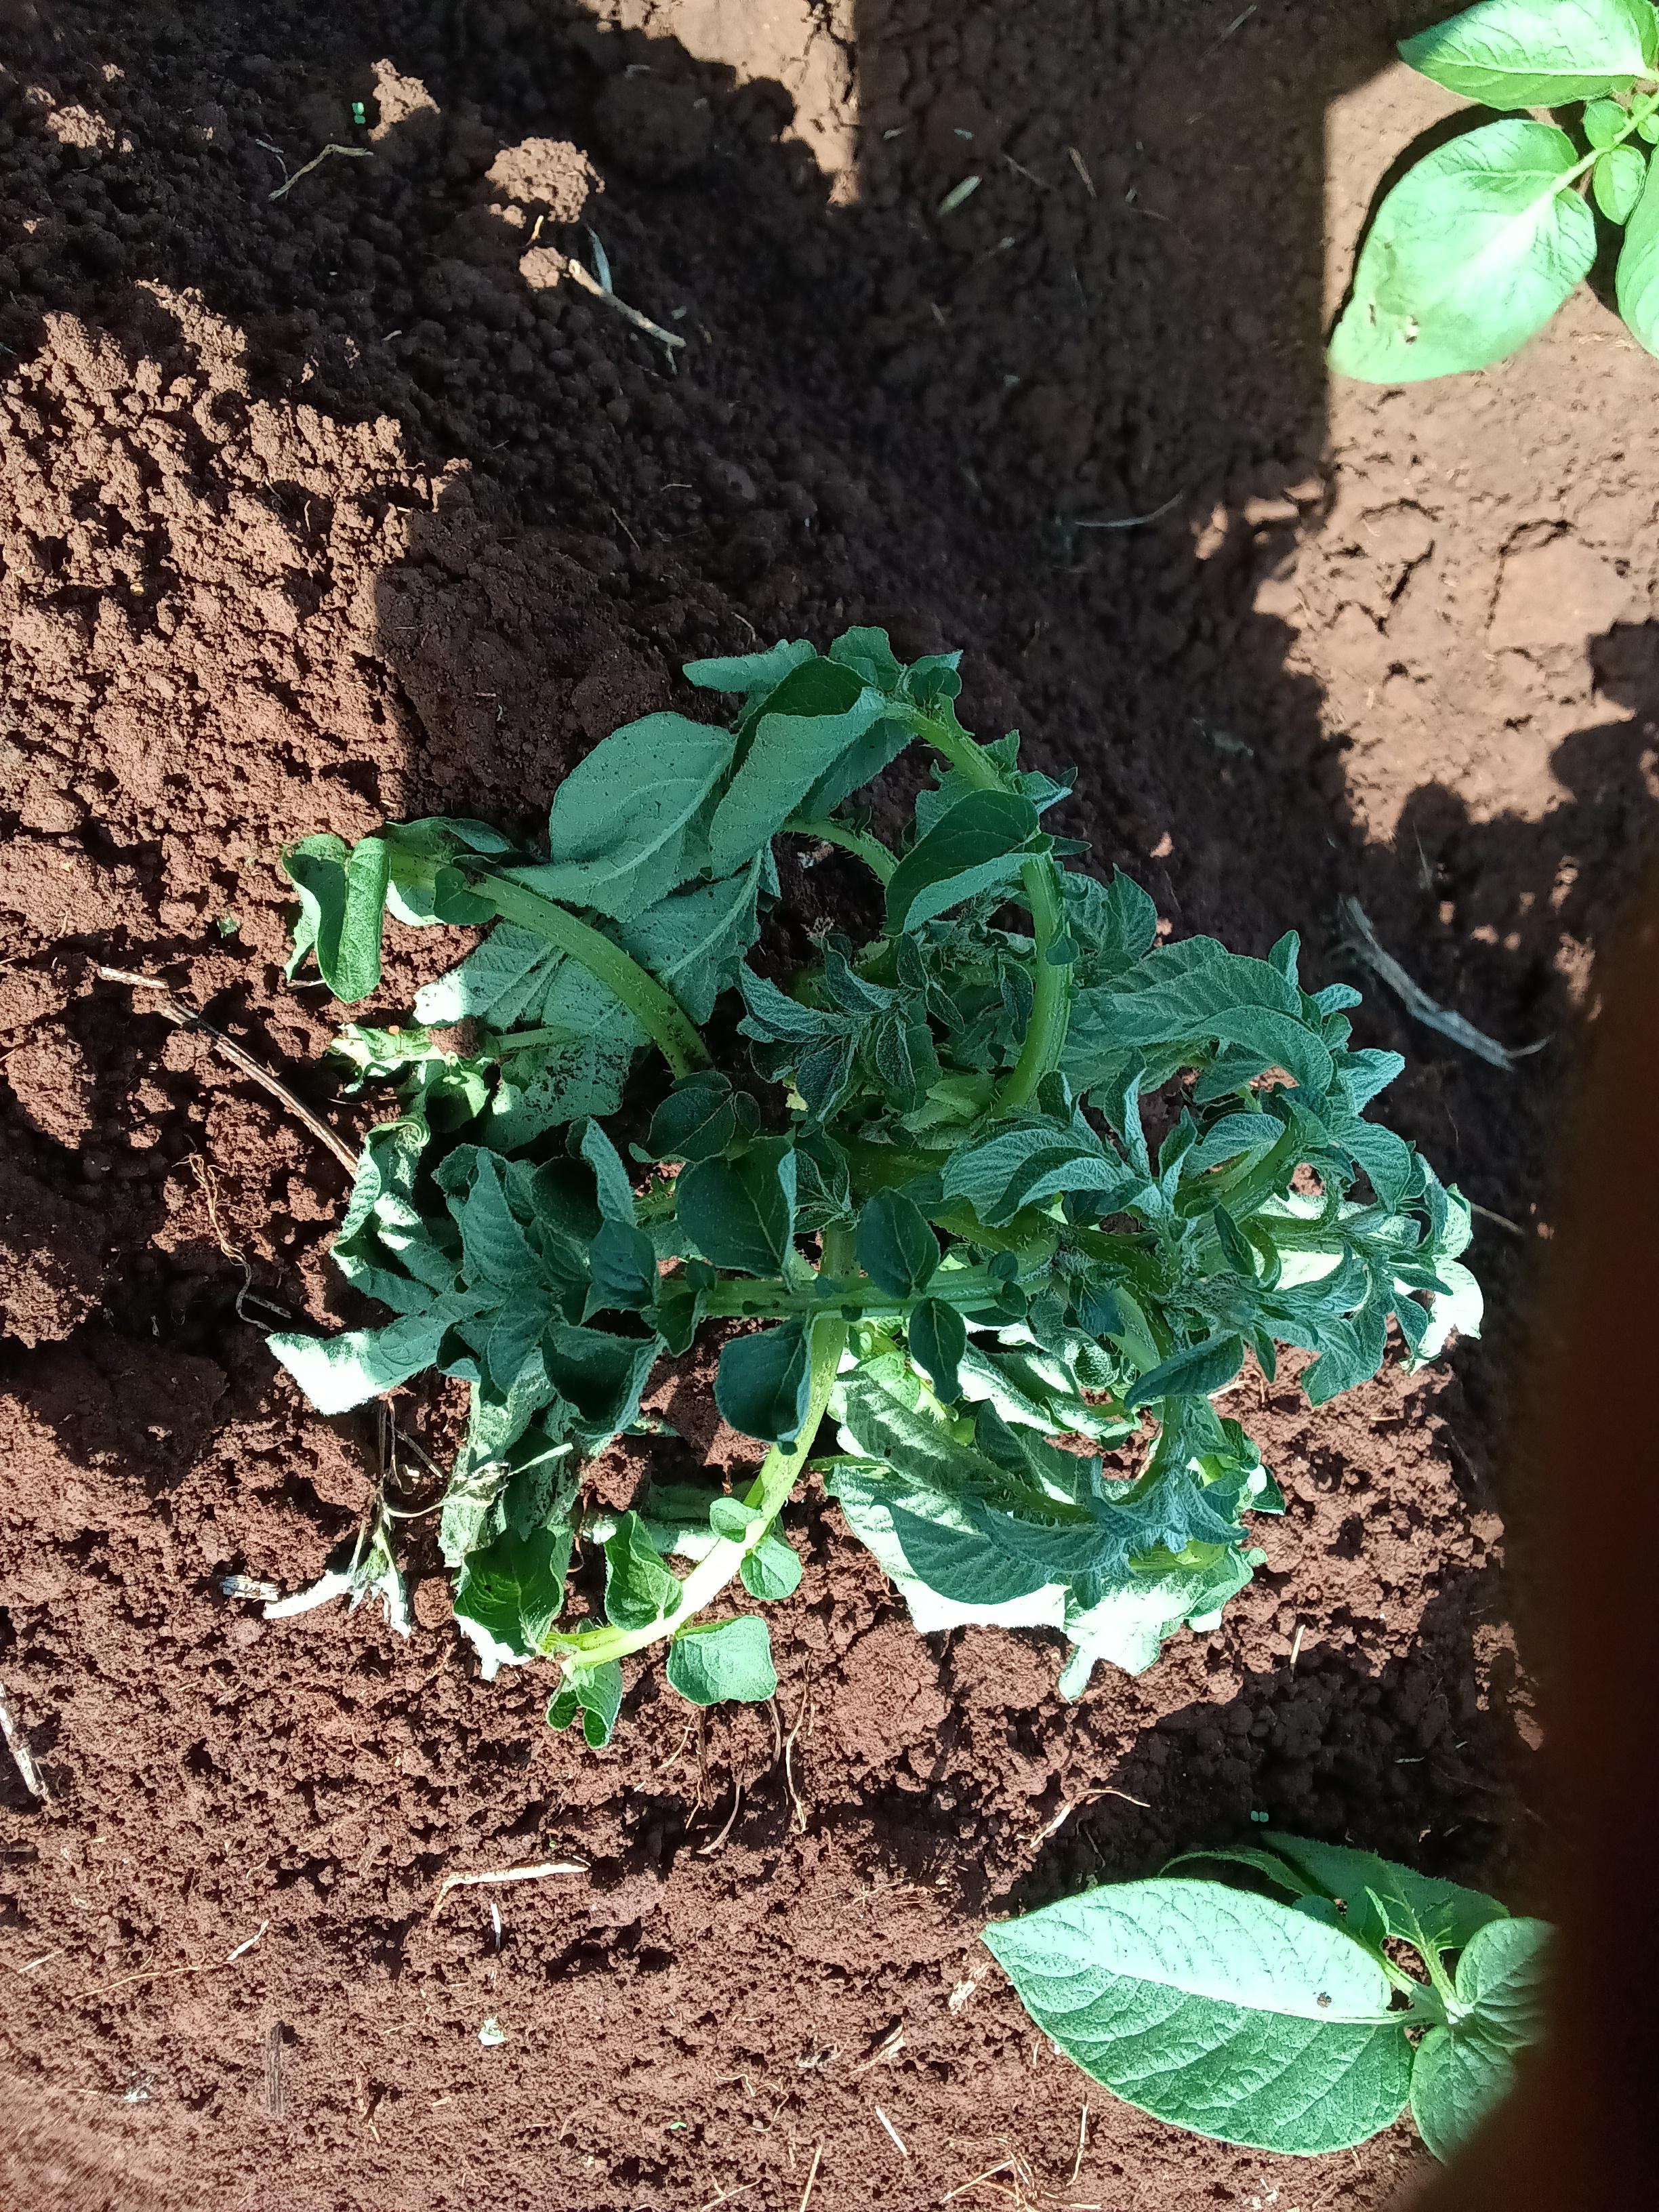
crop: potato
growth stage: vegetative
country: Kenya
